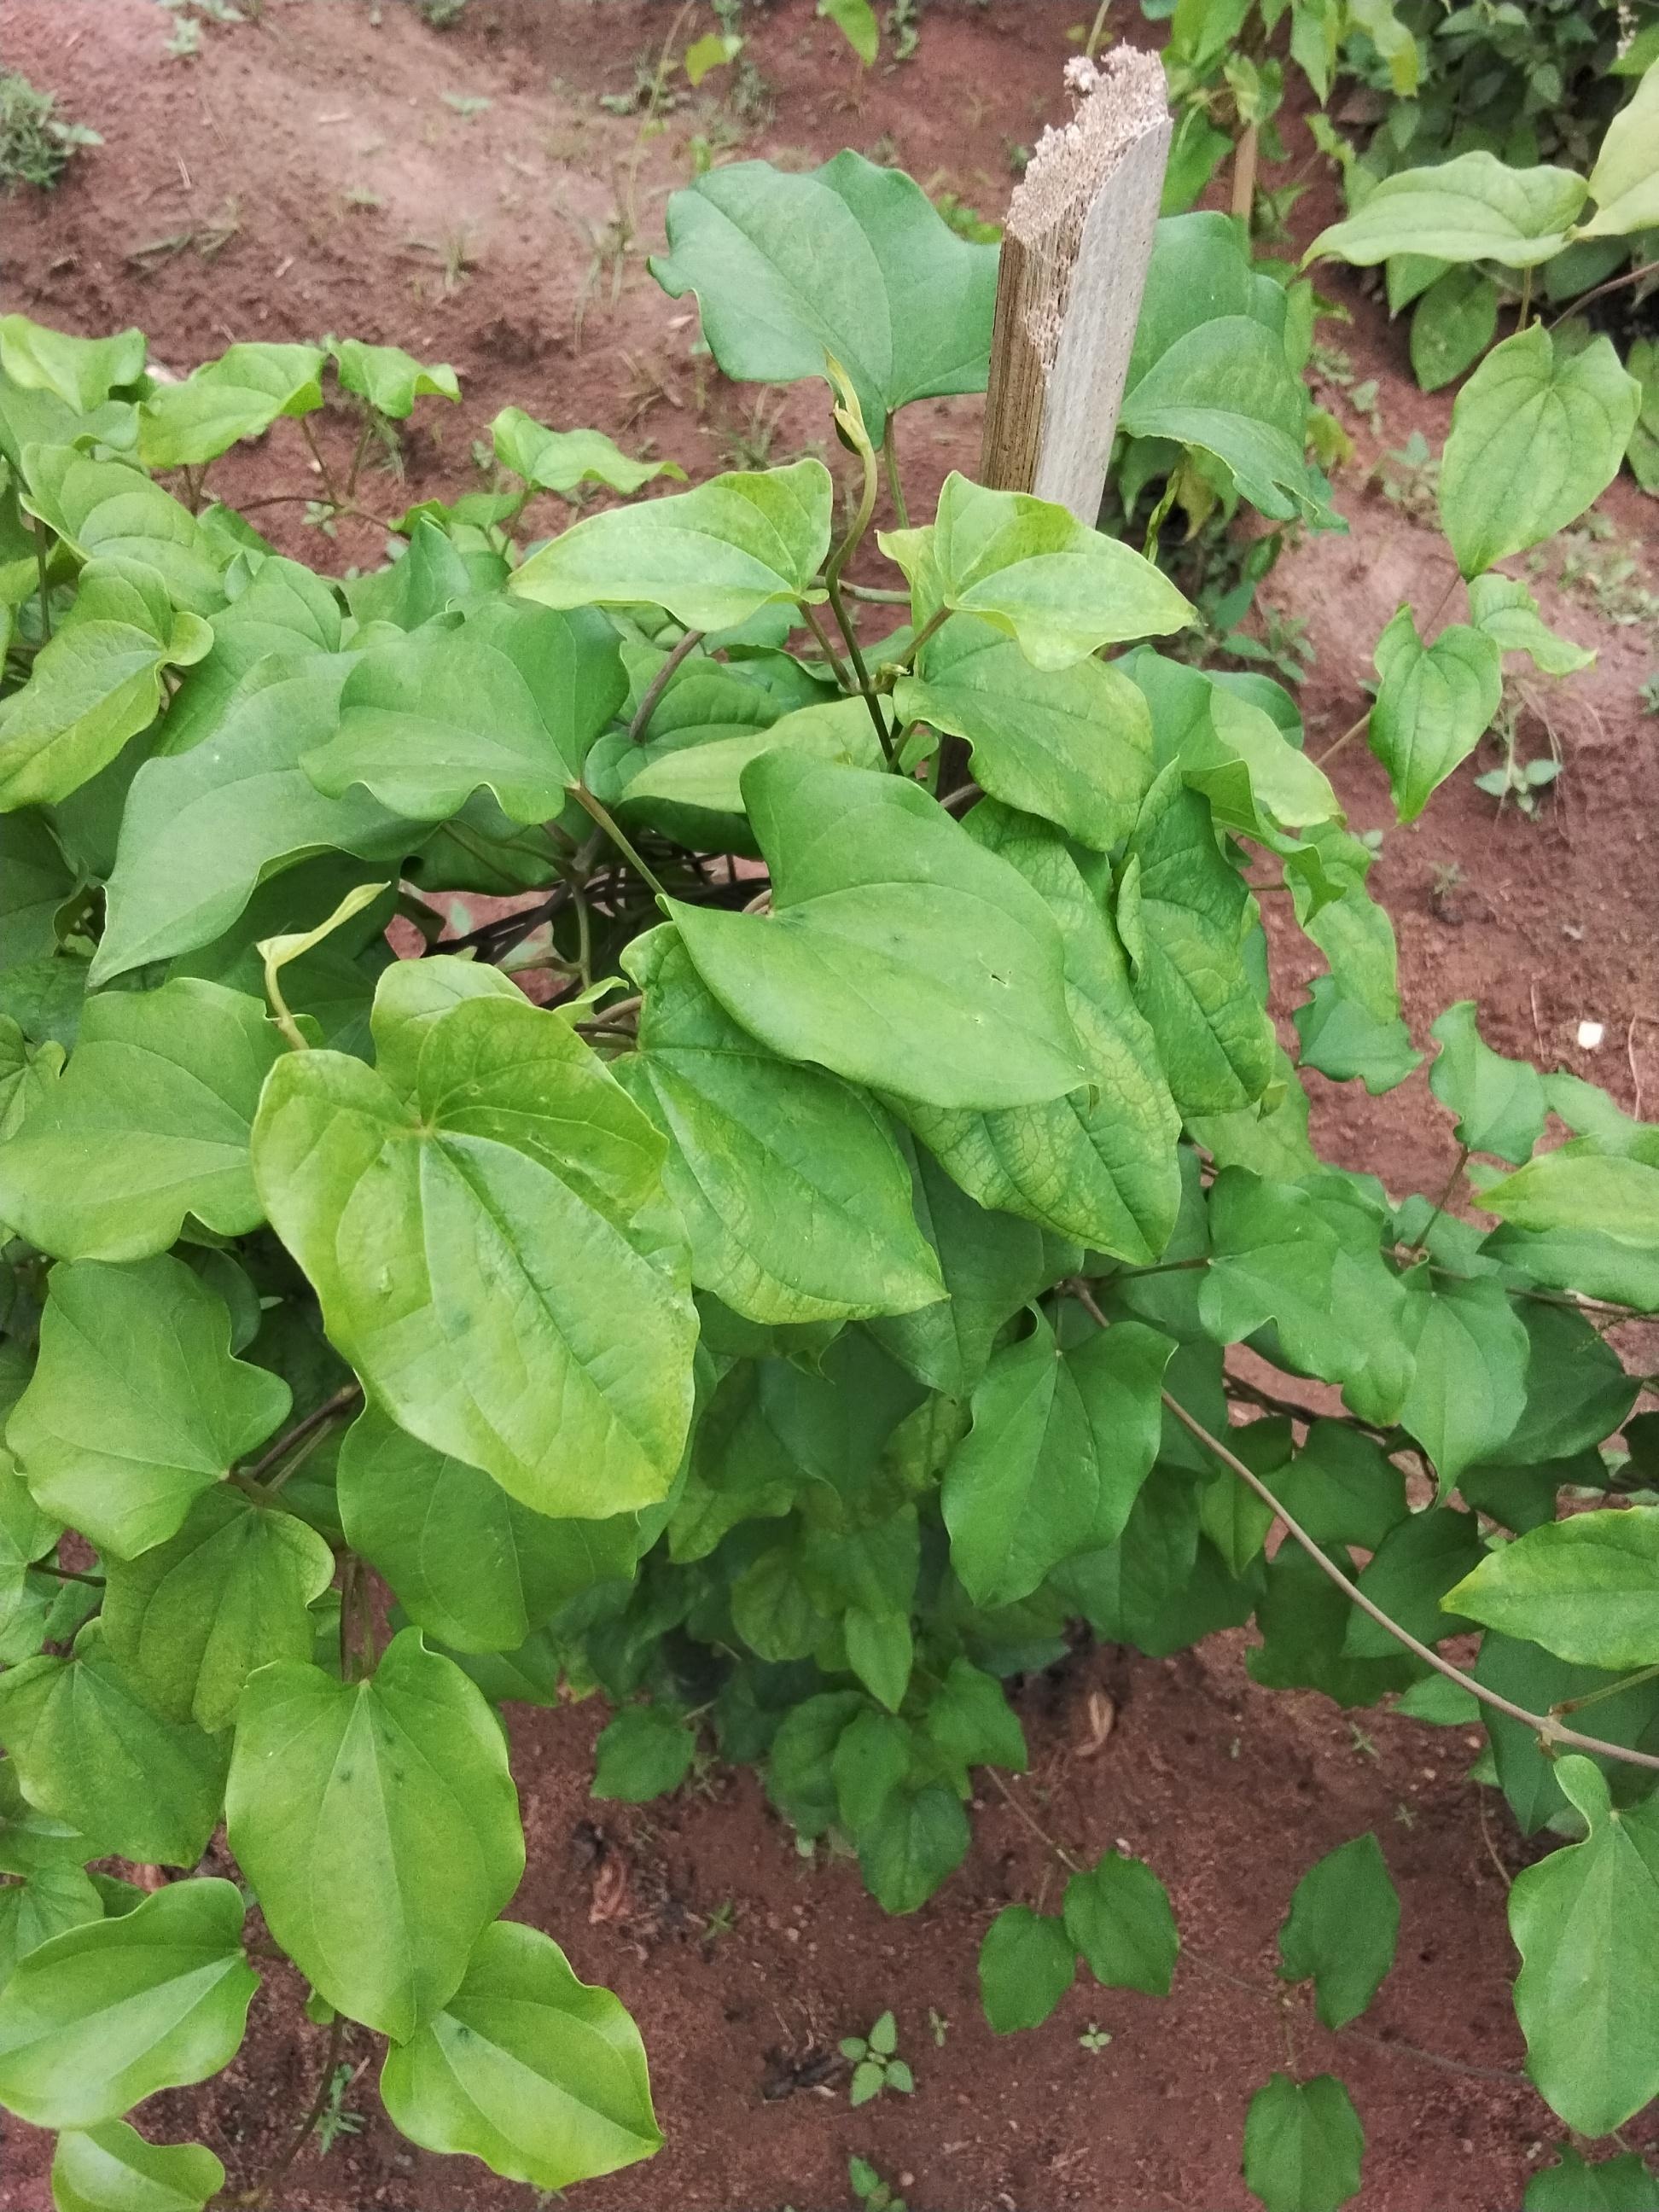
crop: yam
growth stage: vegetative
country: Nigeria
